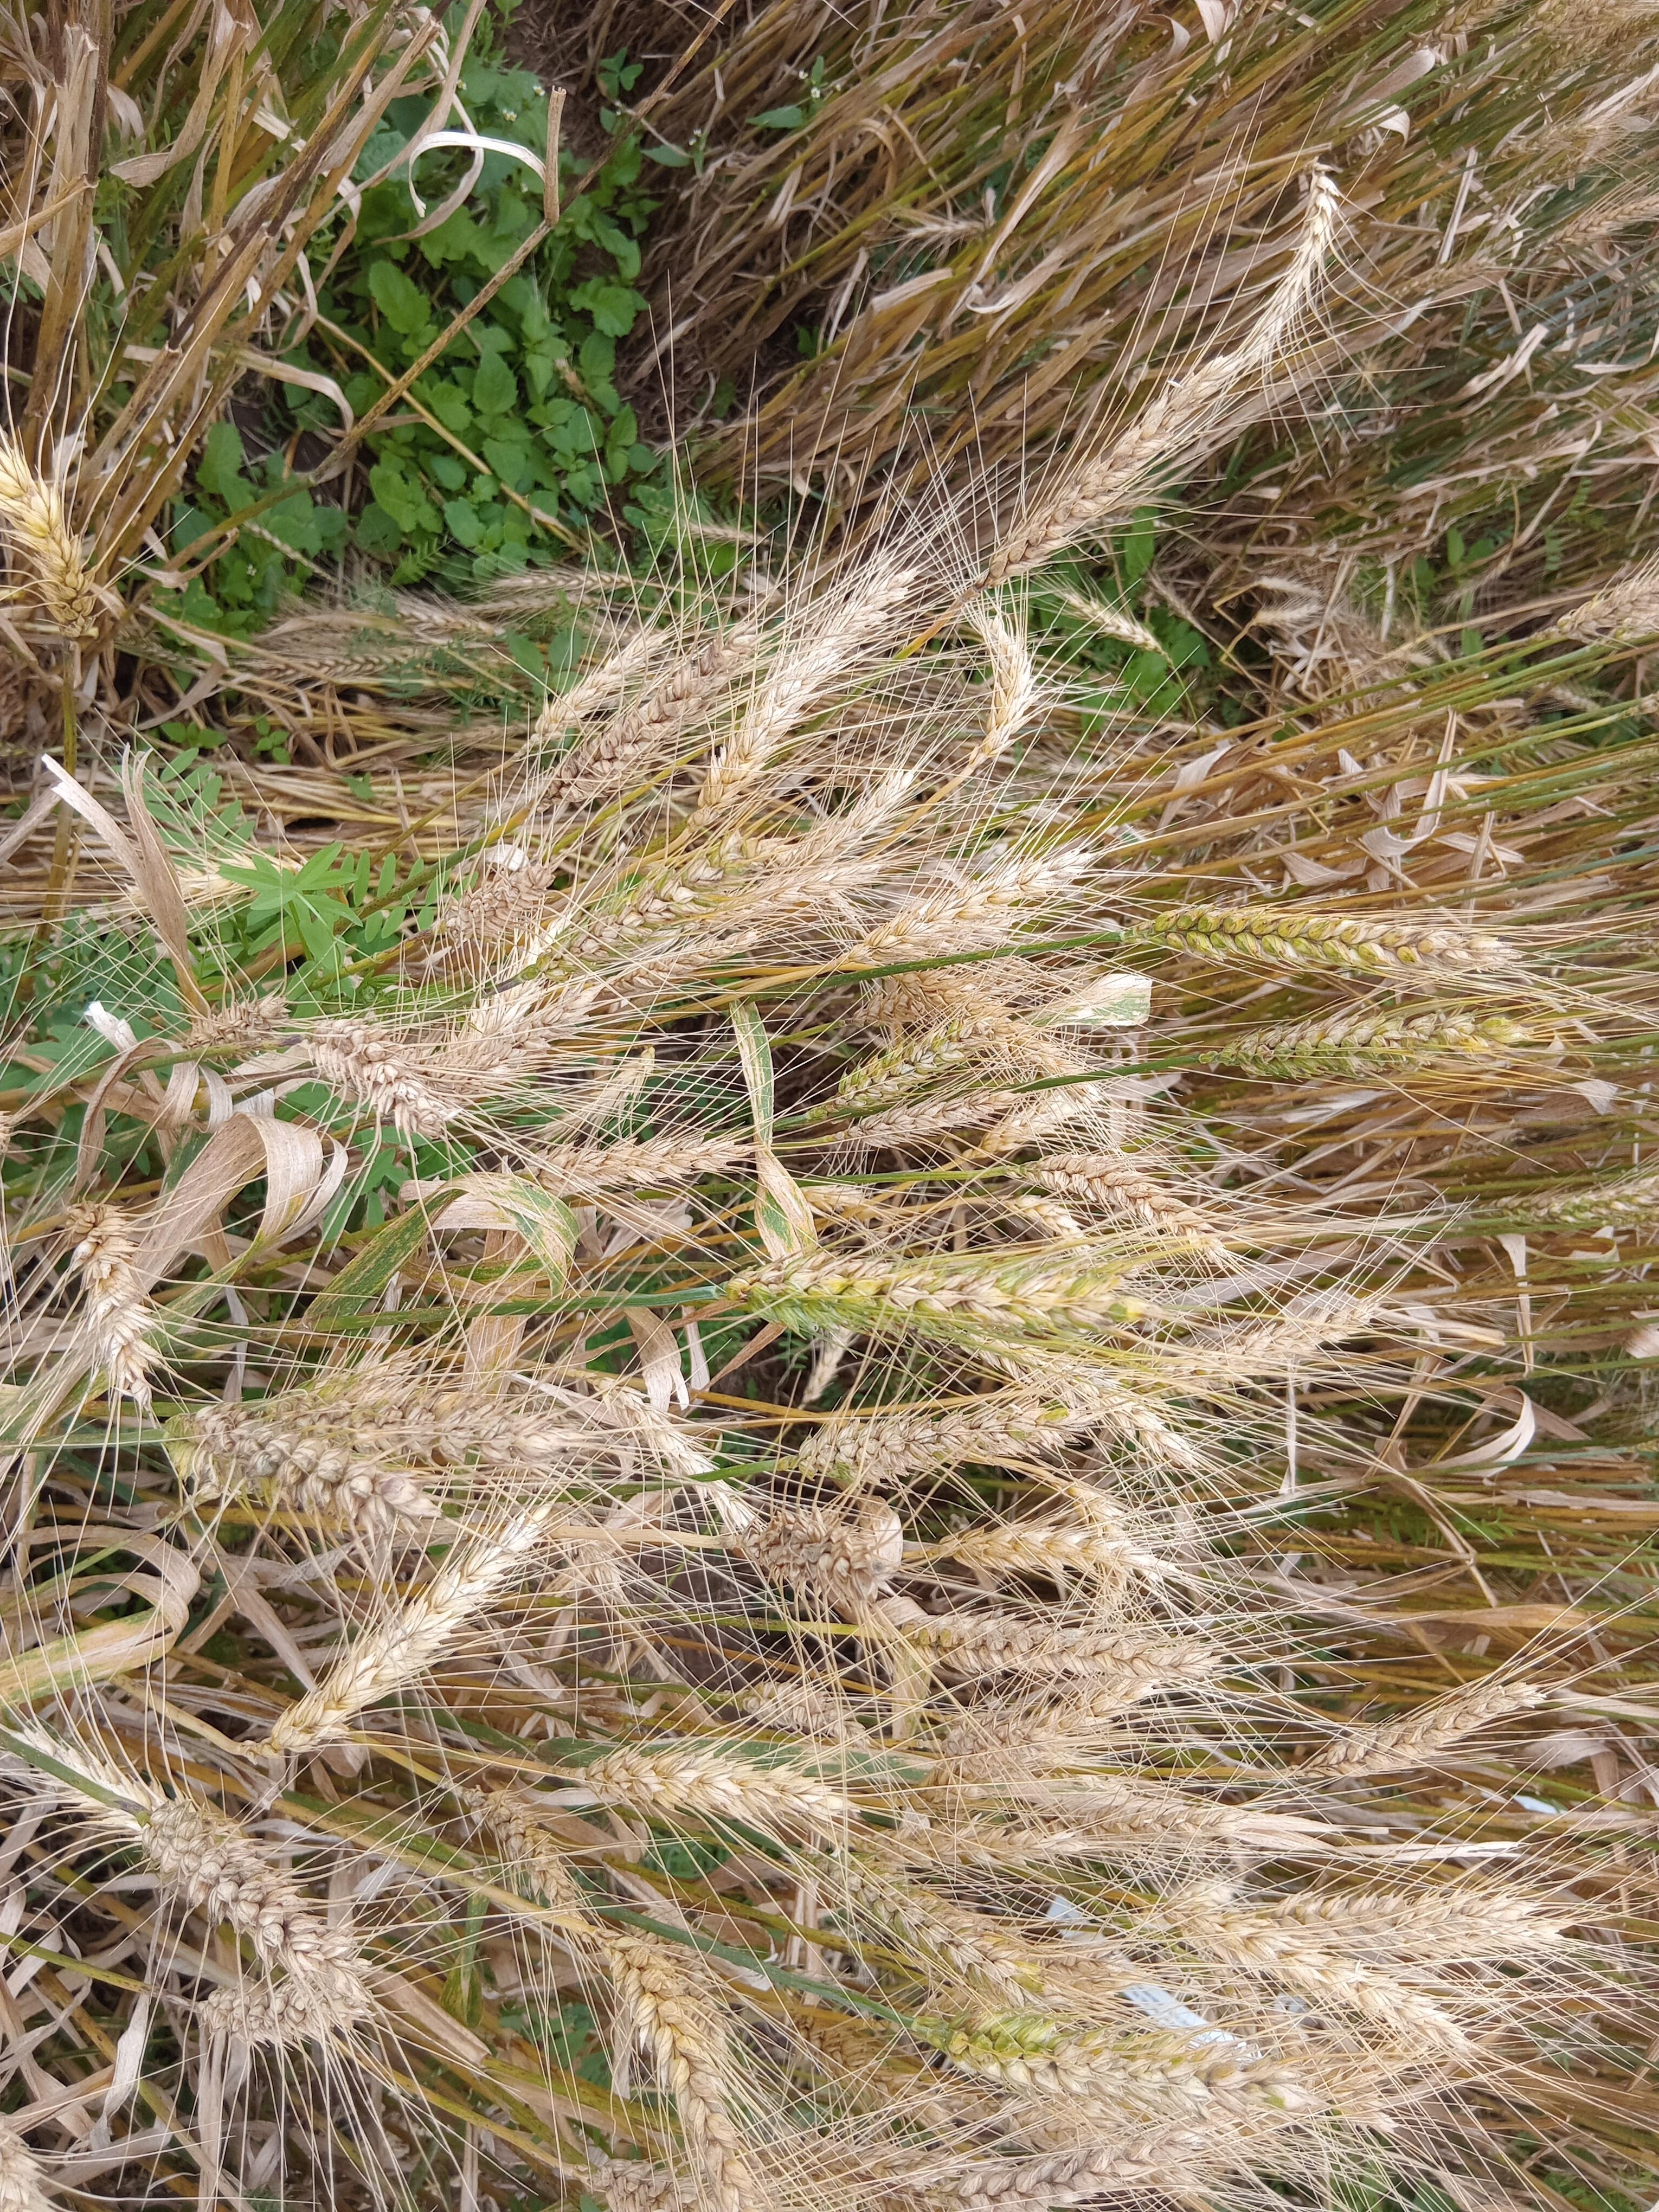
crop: wheat
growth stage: maturity
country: Kenya
